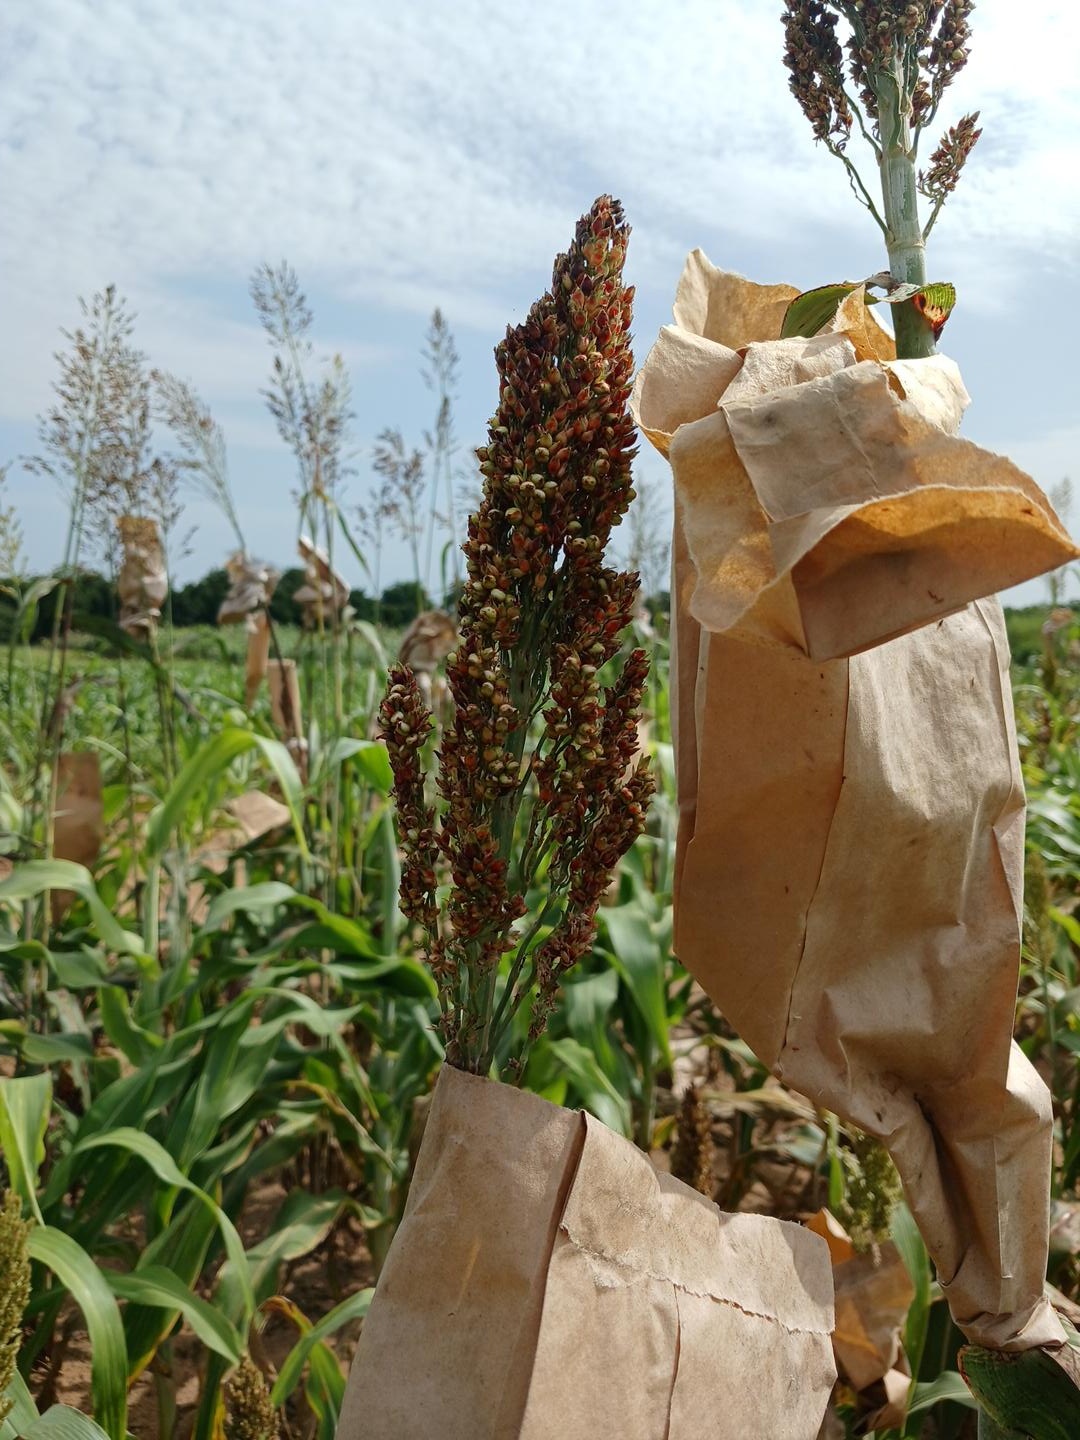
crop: sorghum
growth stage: filling grain
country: Senegal
